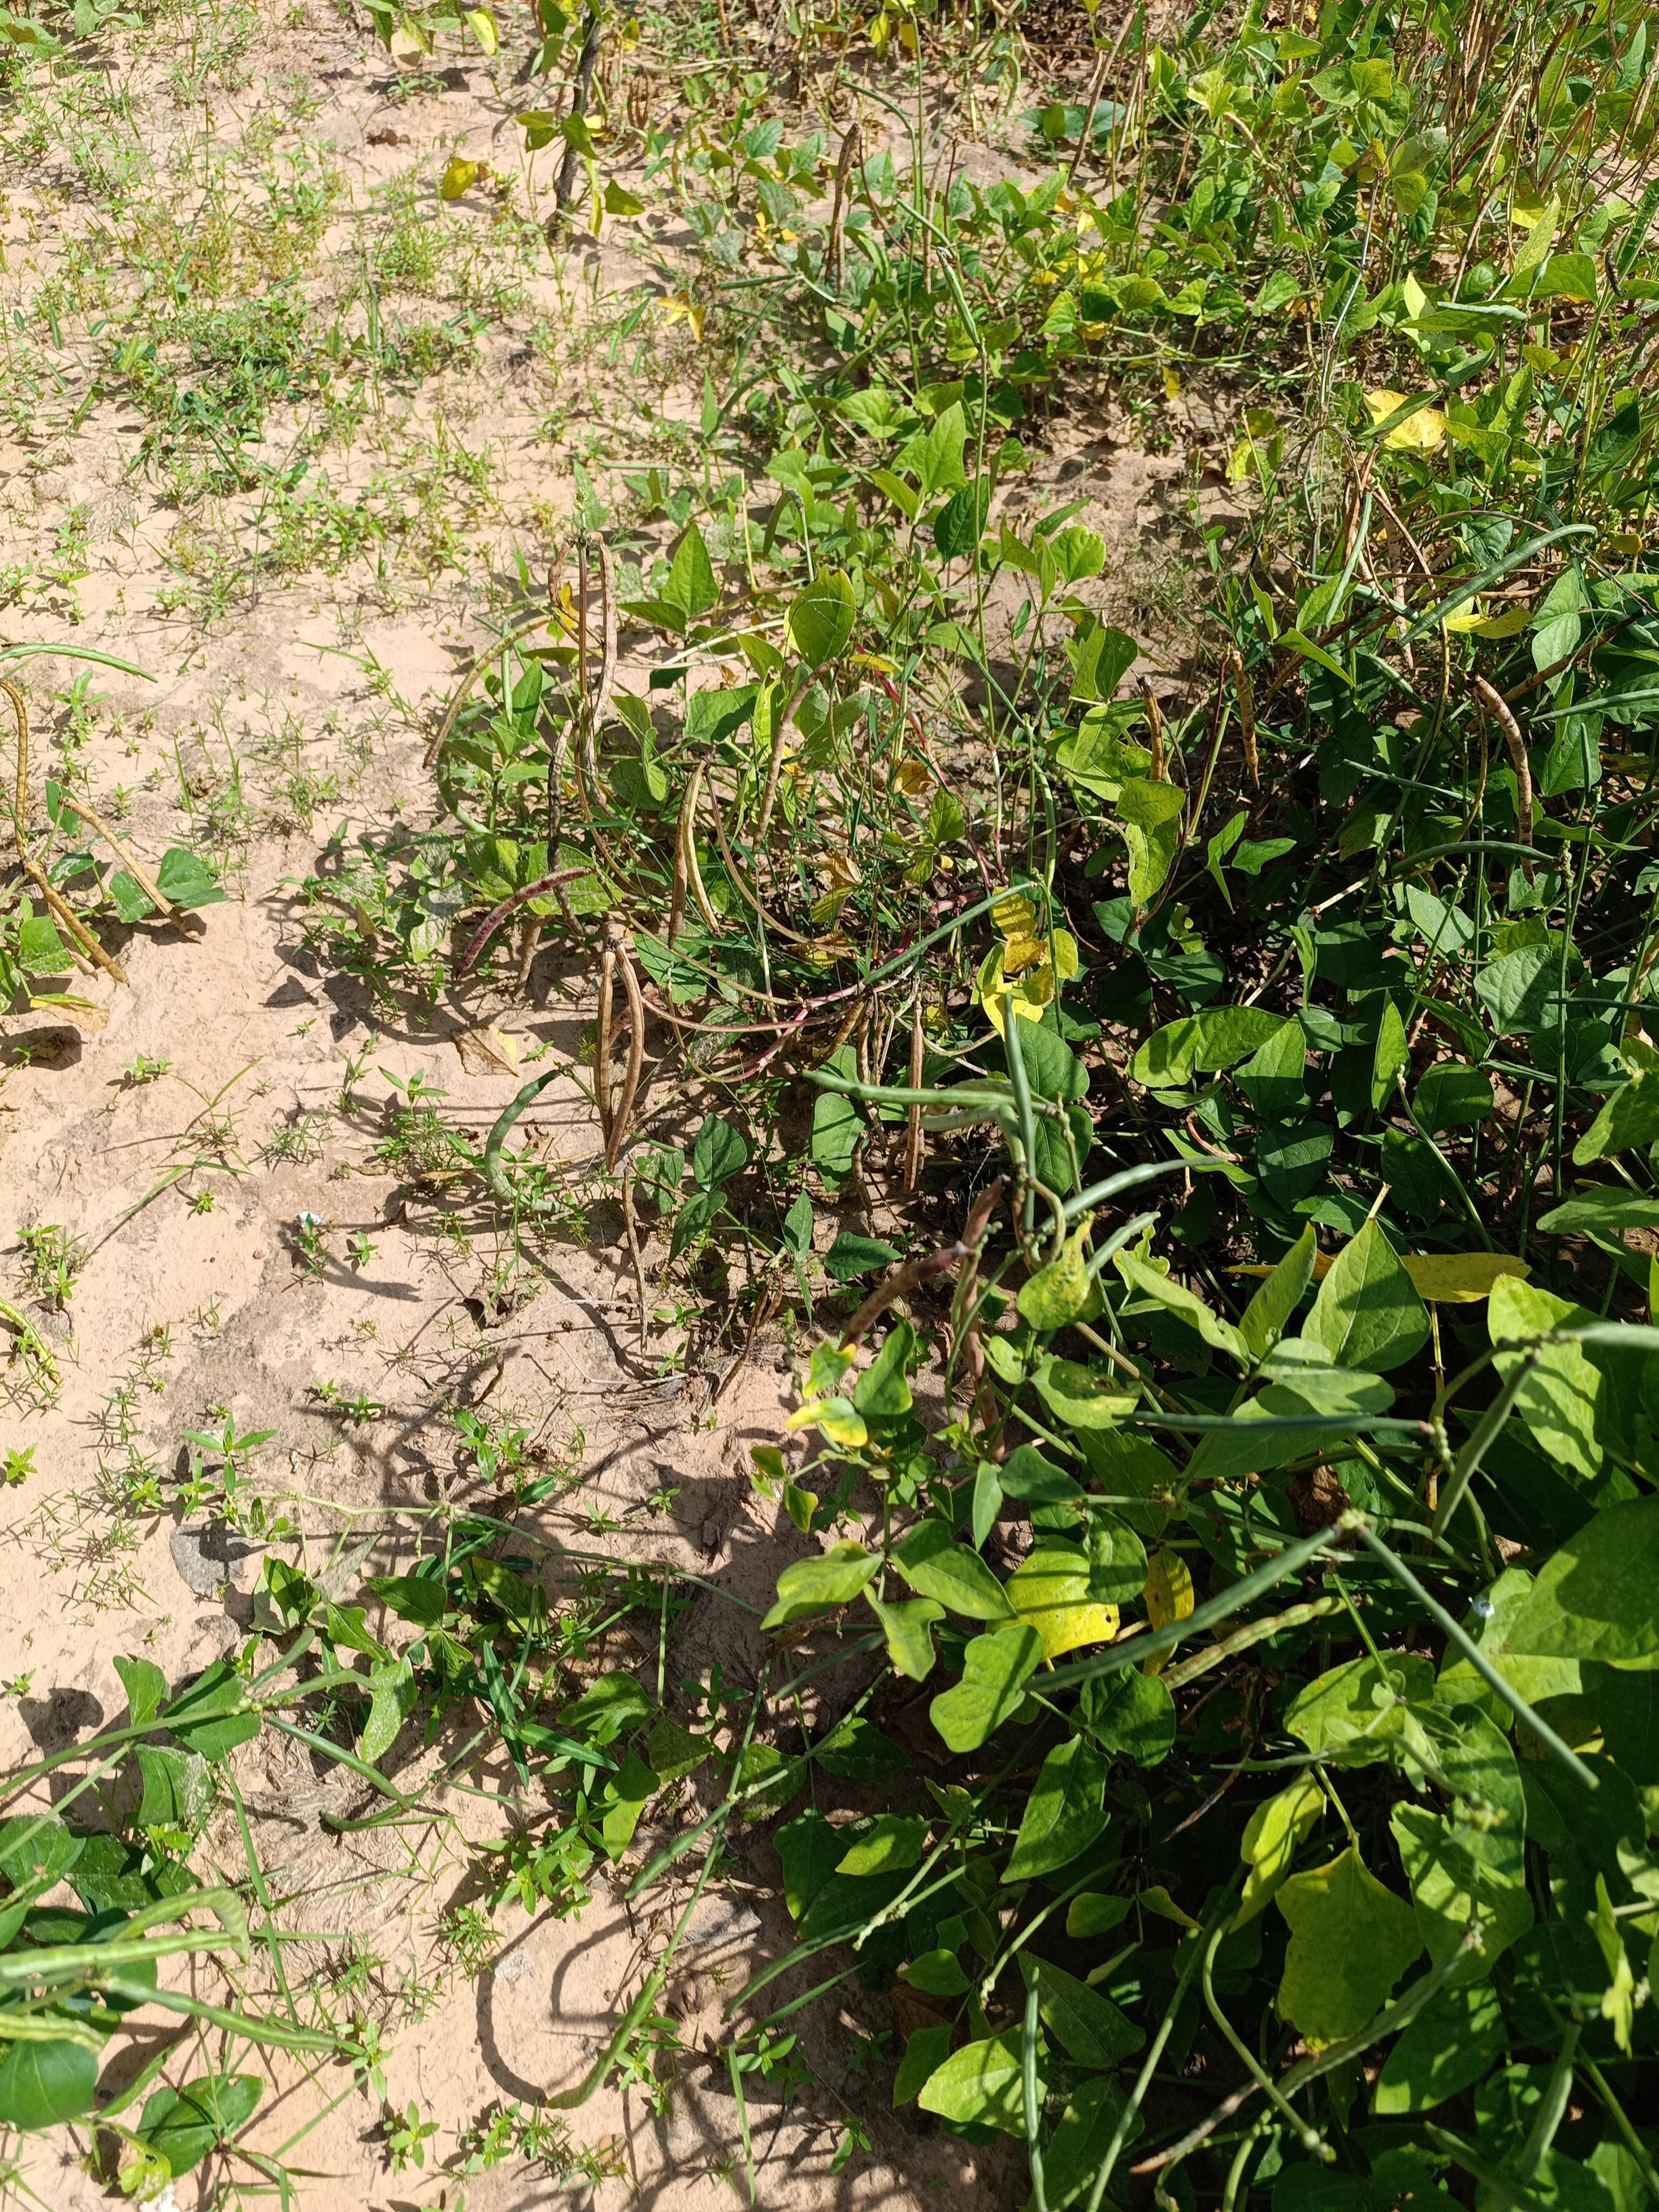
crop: cowpea
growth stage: maturity
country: Nigeria
